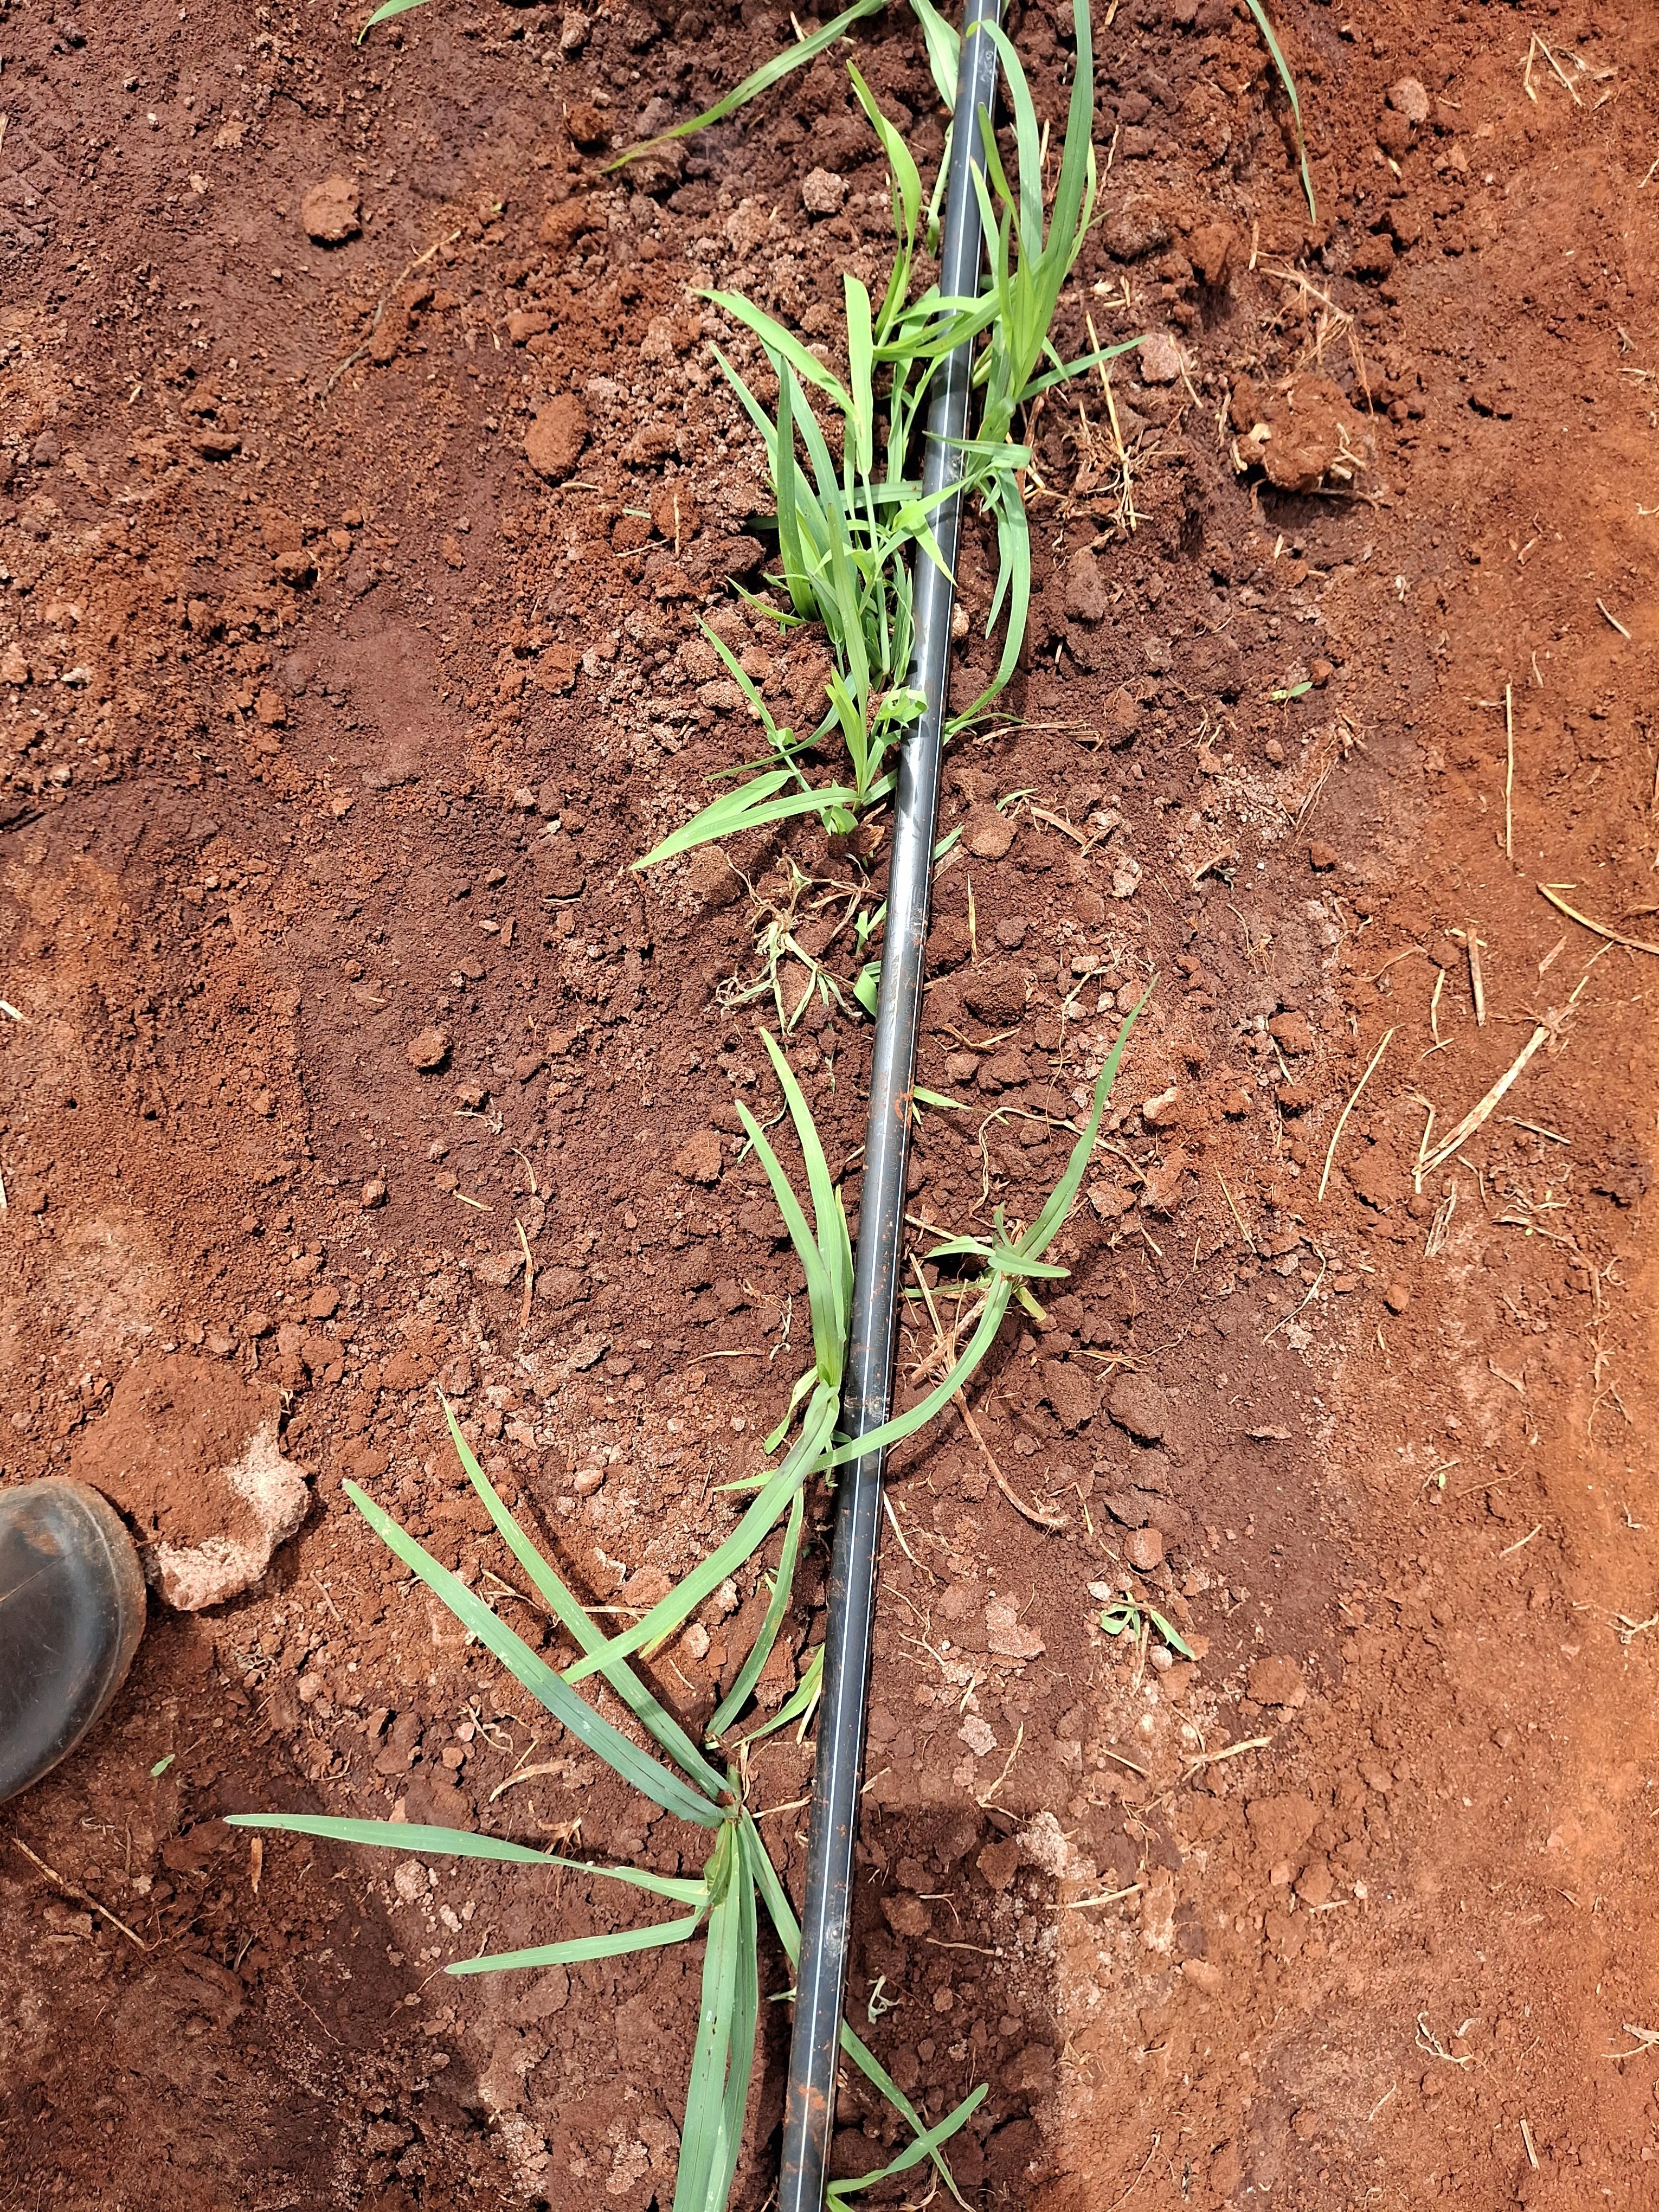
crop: finger millet
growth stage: vegetative
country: Kenya
